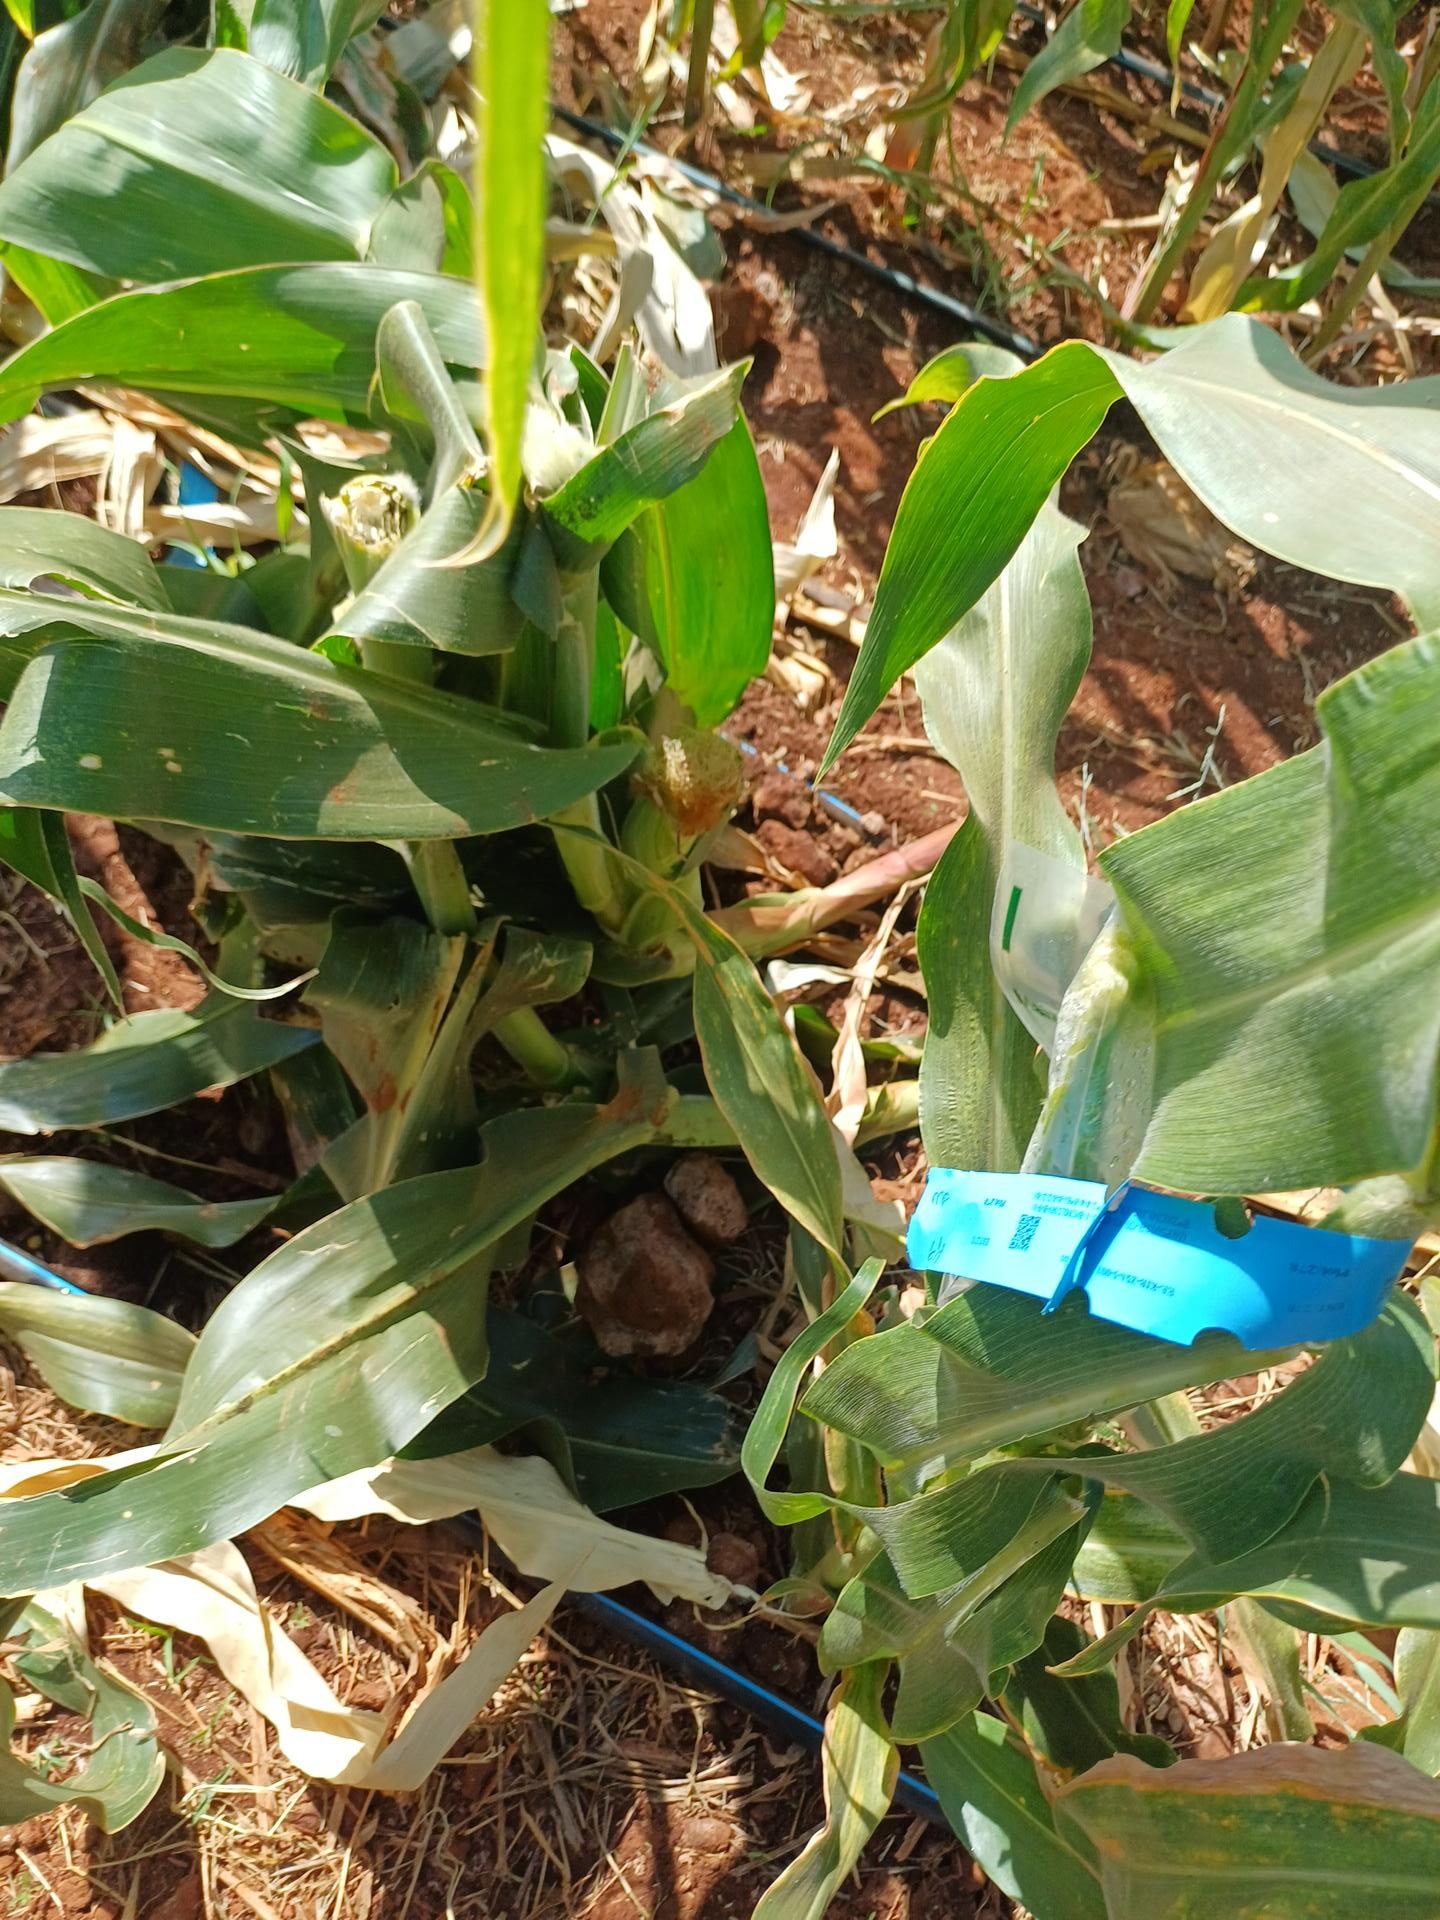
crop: maize
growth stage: flowering
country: Kenya
